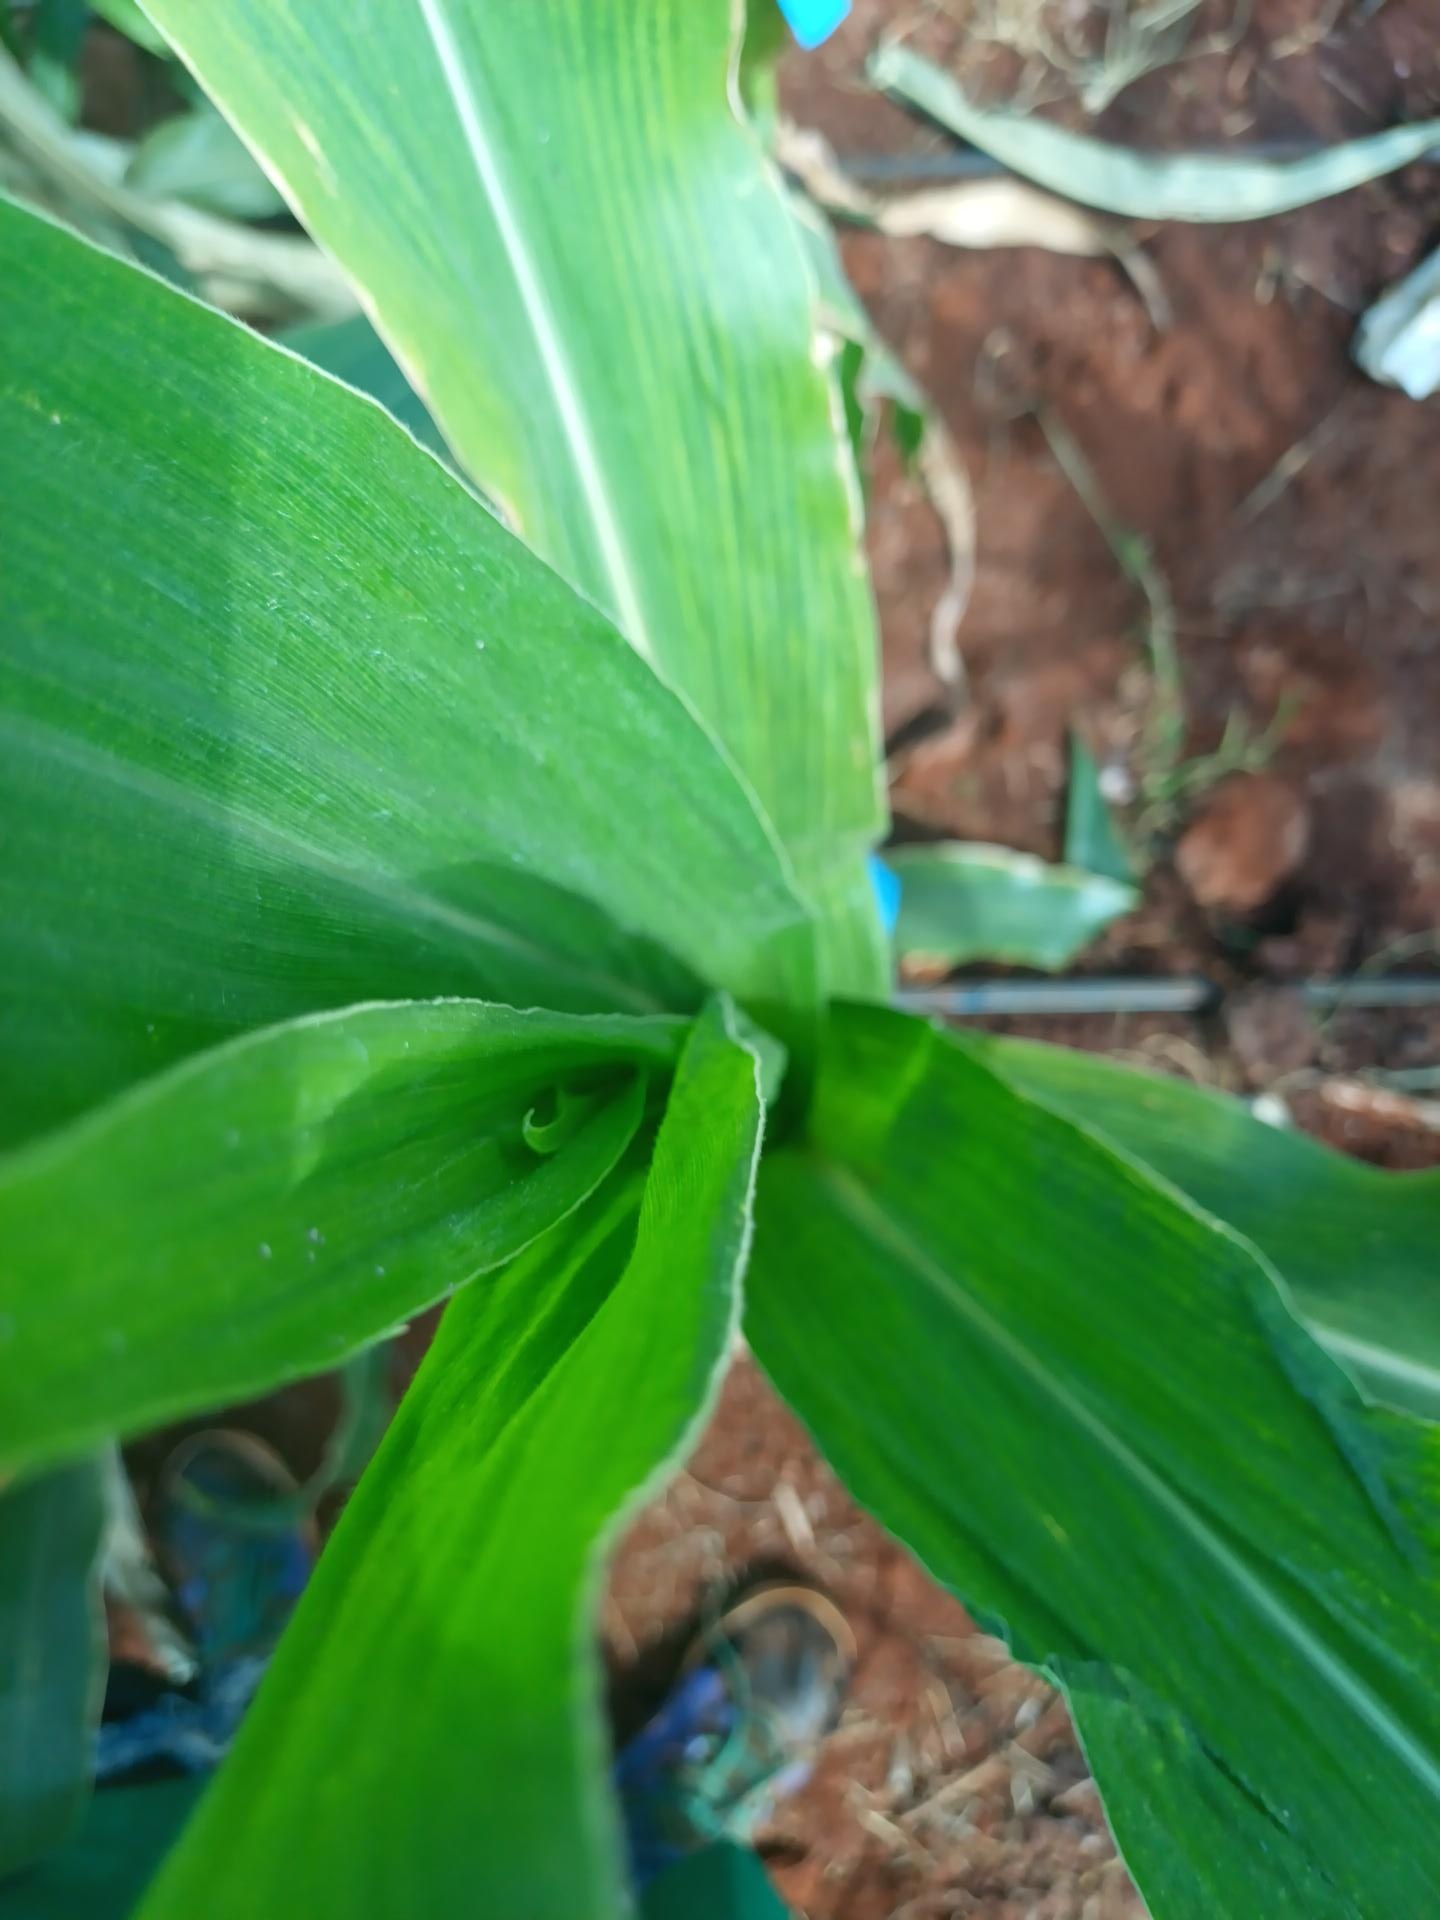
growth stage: vegetative
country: Kenya
